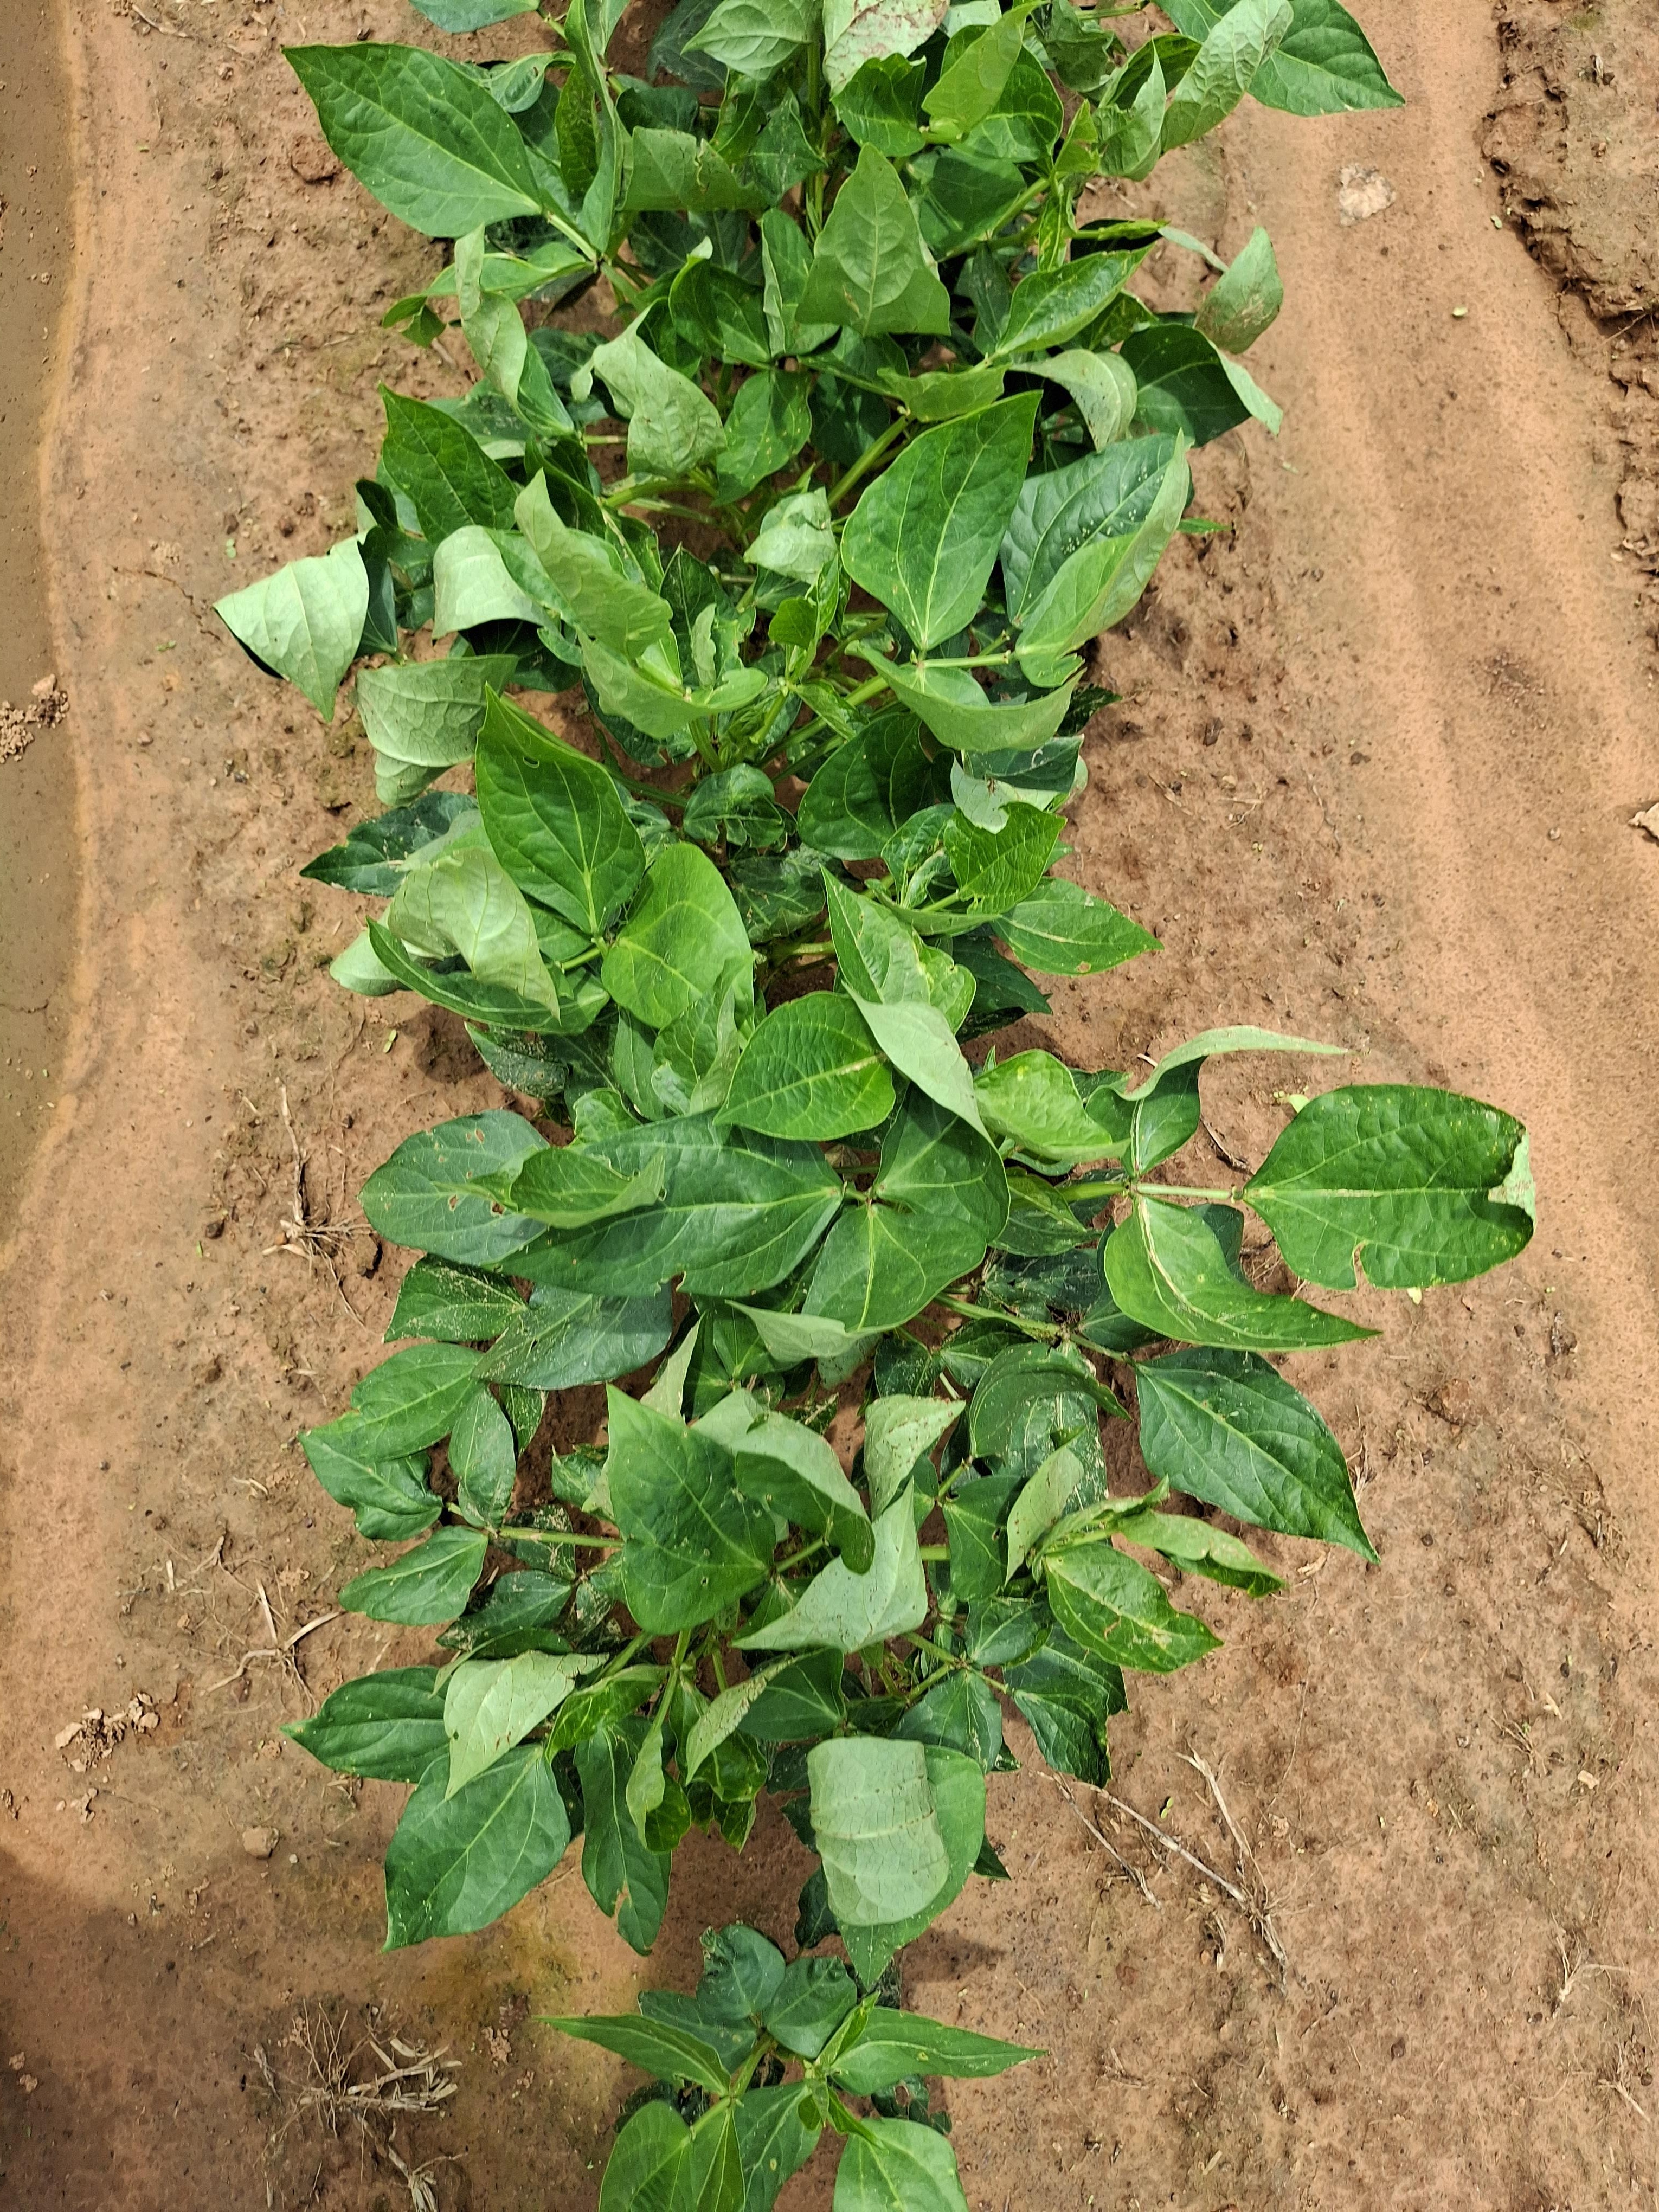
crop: cowpea
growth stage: vegetative
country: Nigeria
